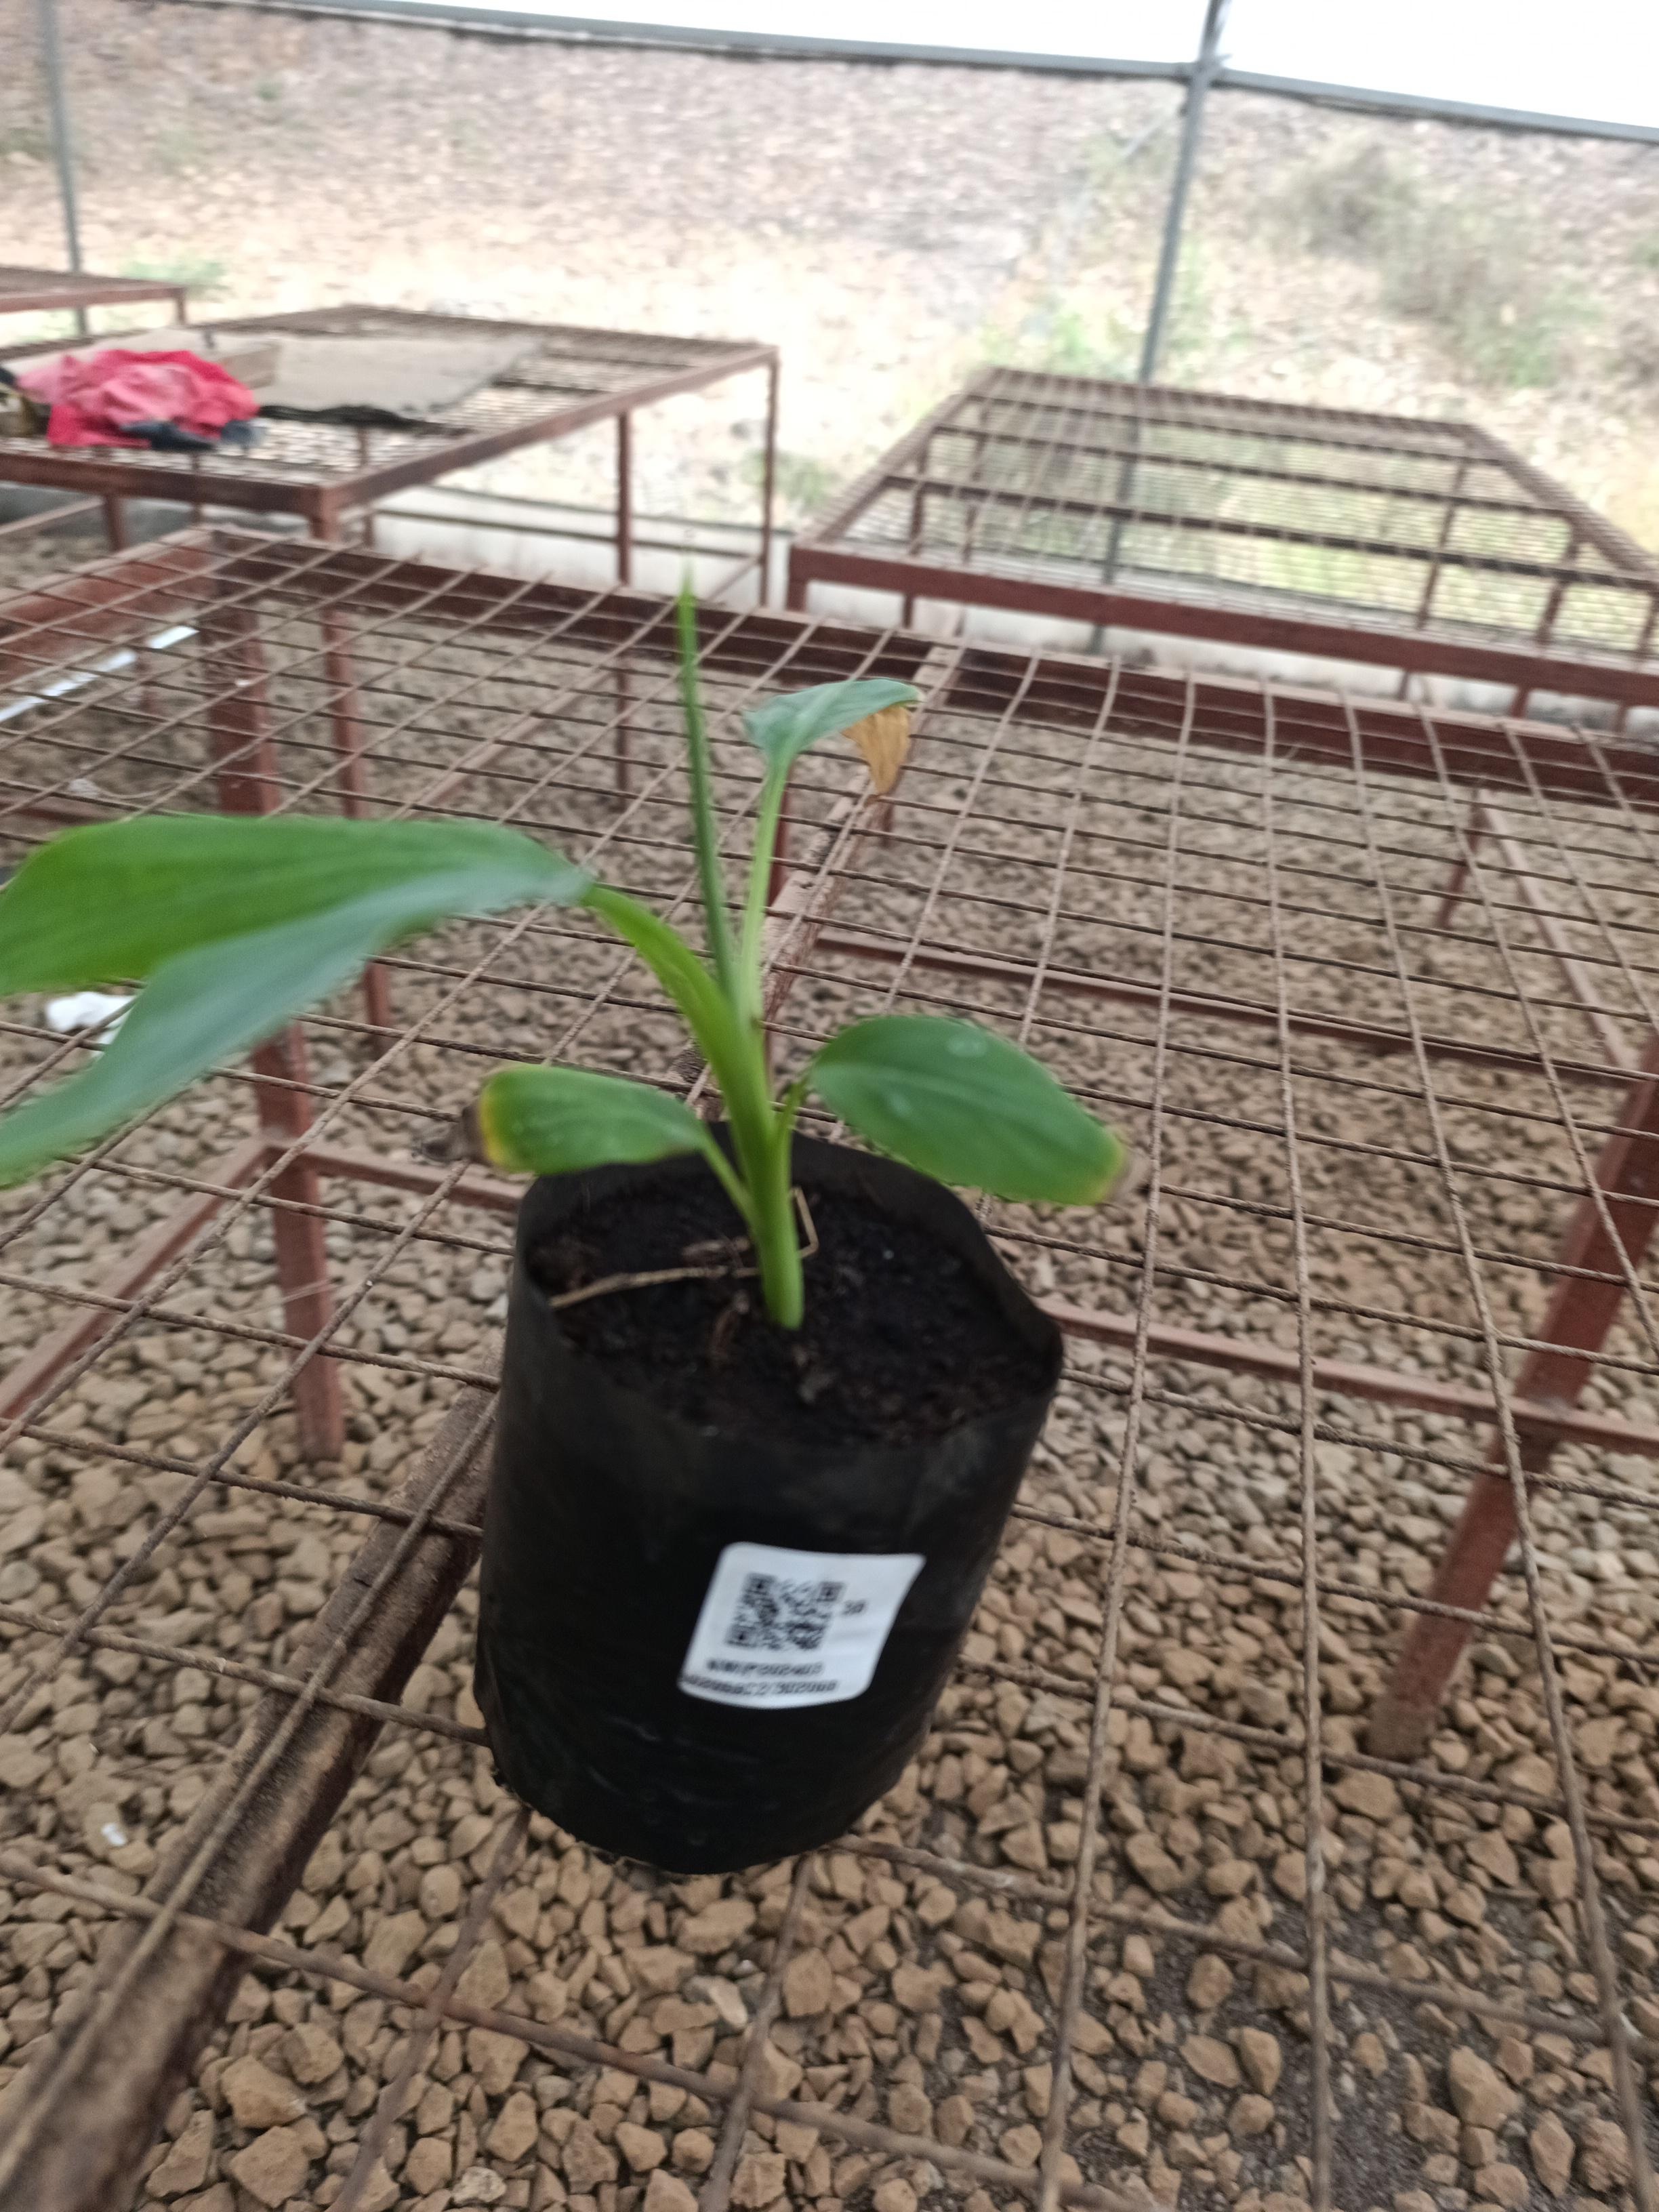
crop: banana
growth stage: vegetative
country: Tanzania
